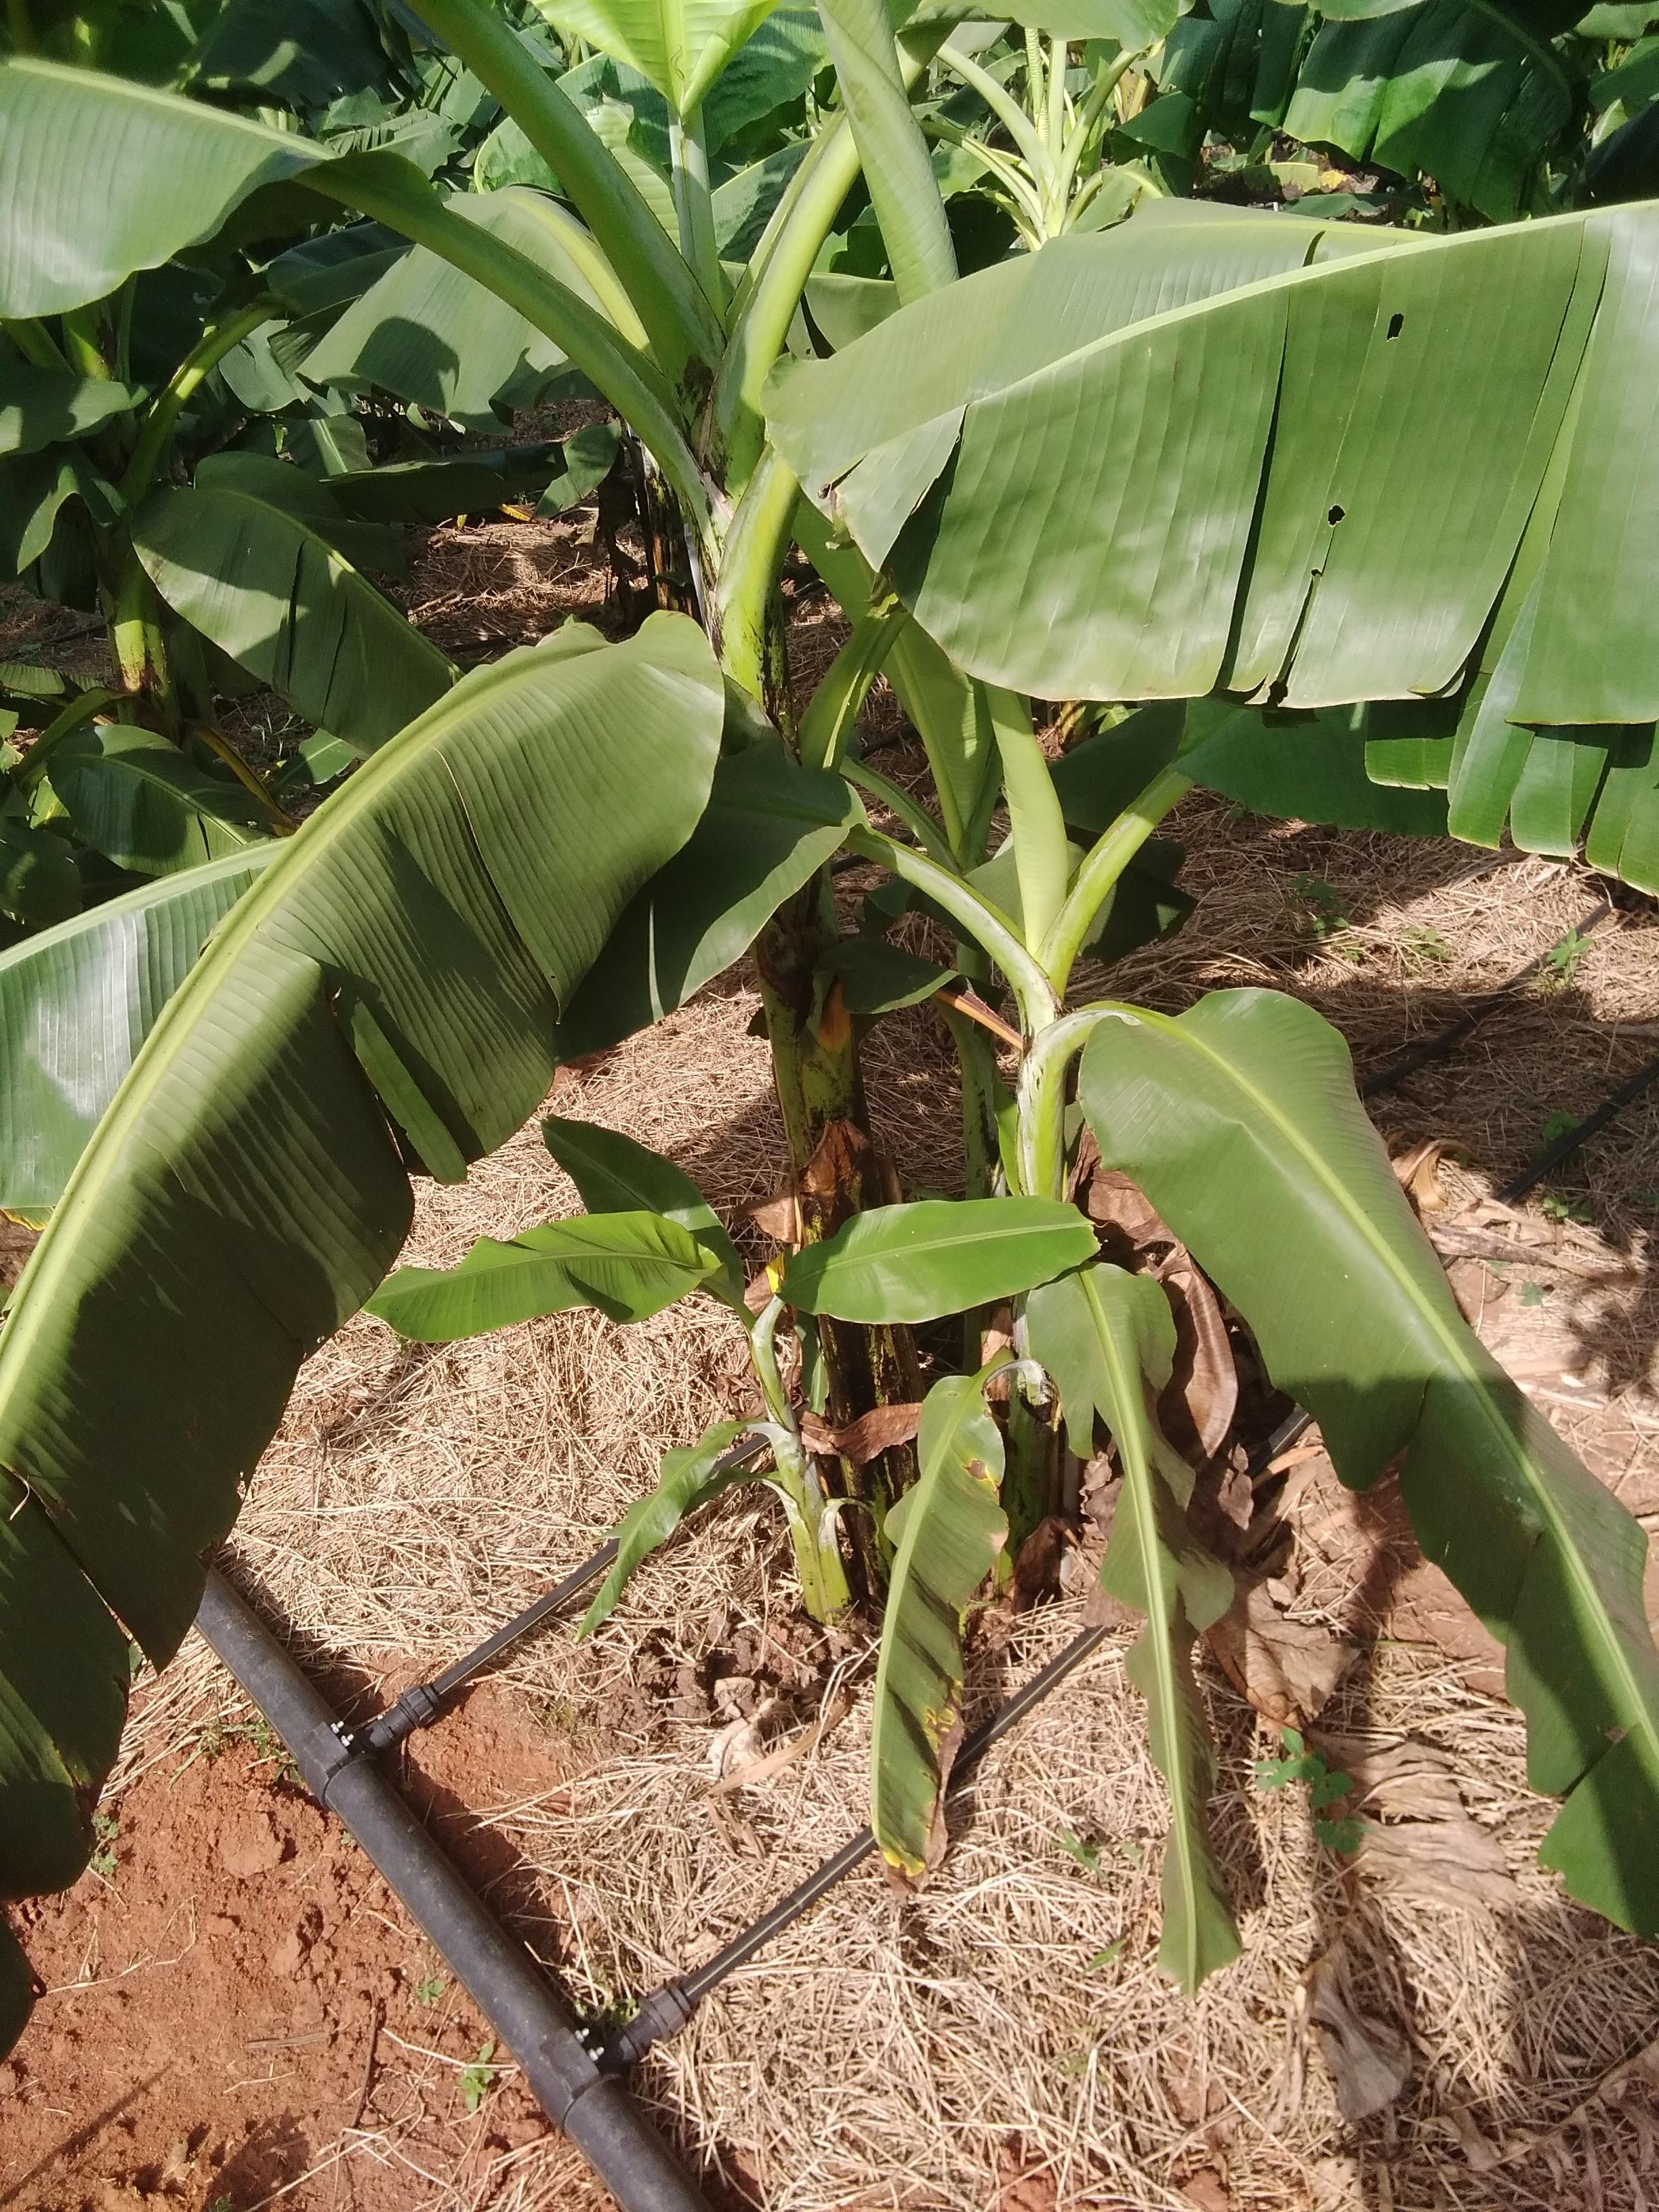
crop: banana
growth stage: vegetative
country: Tanzania
